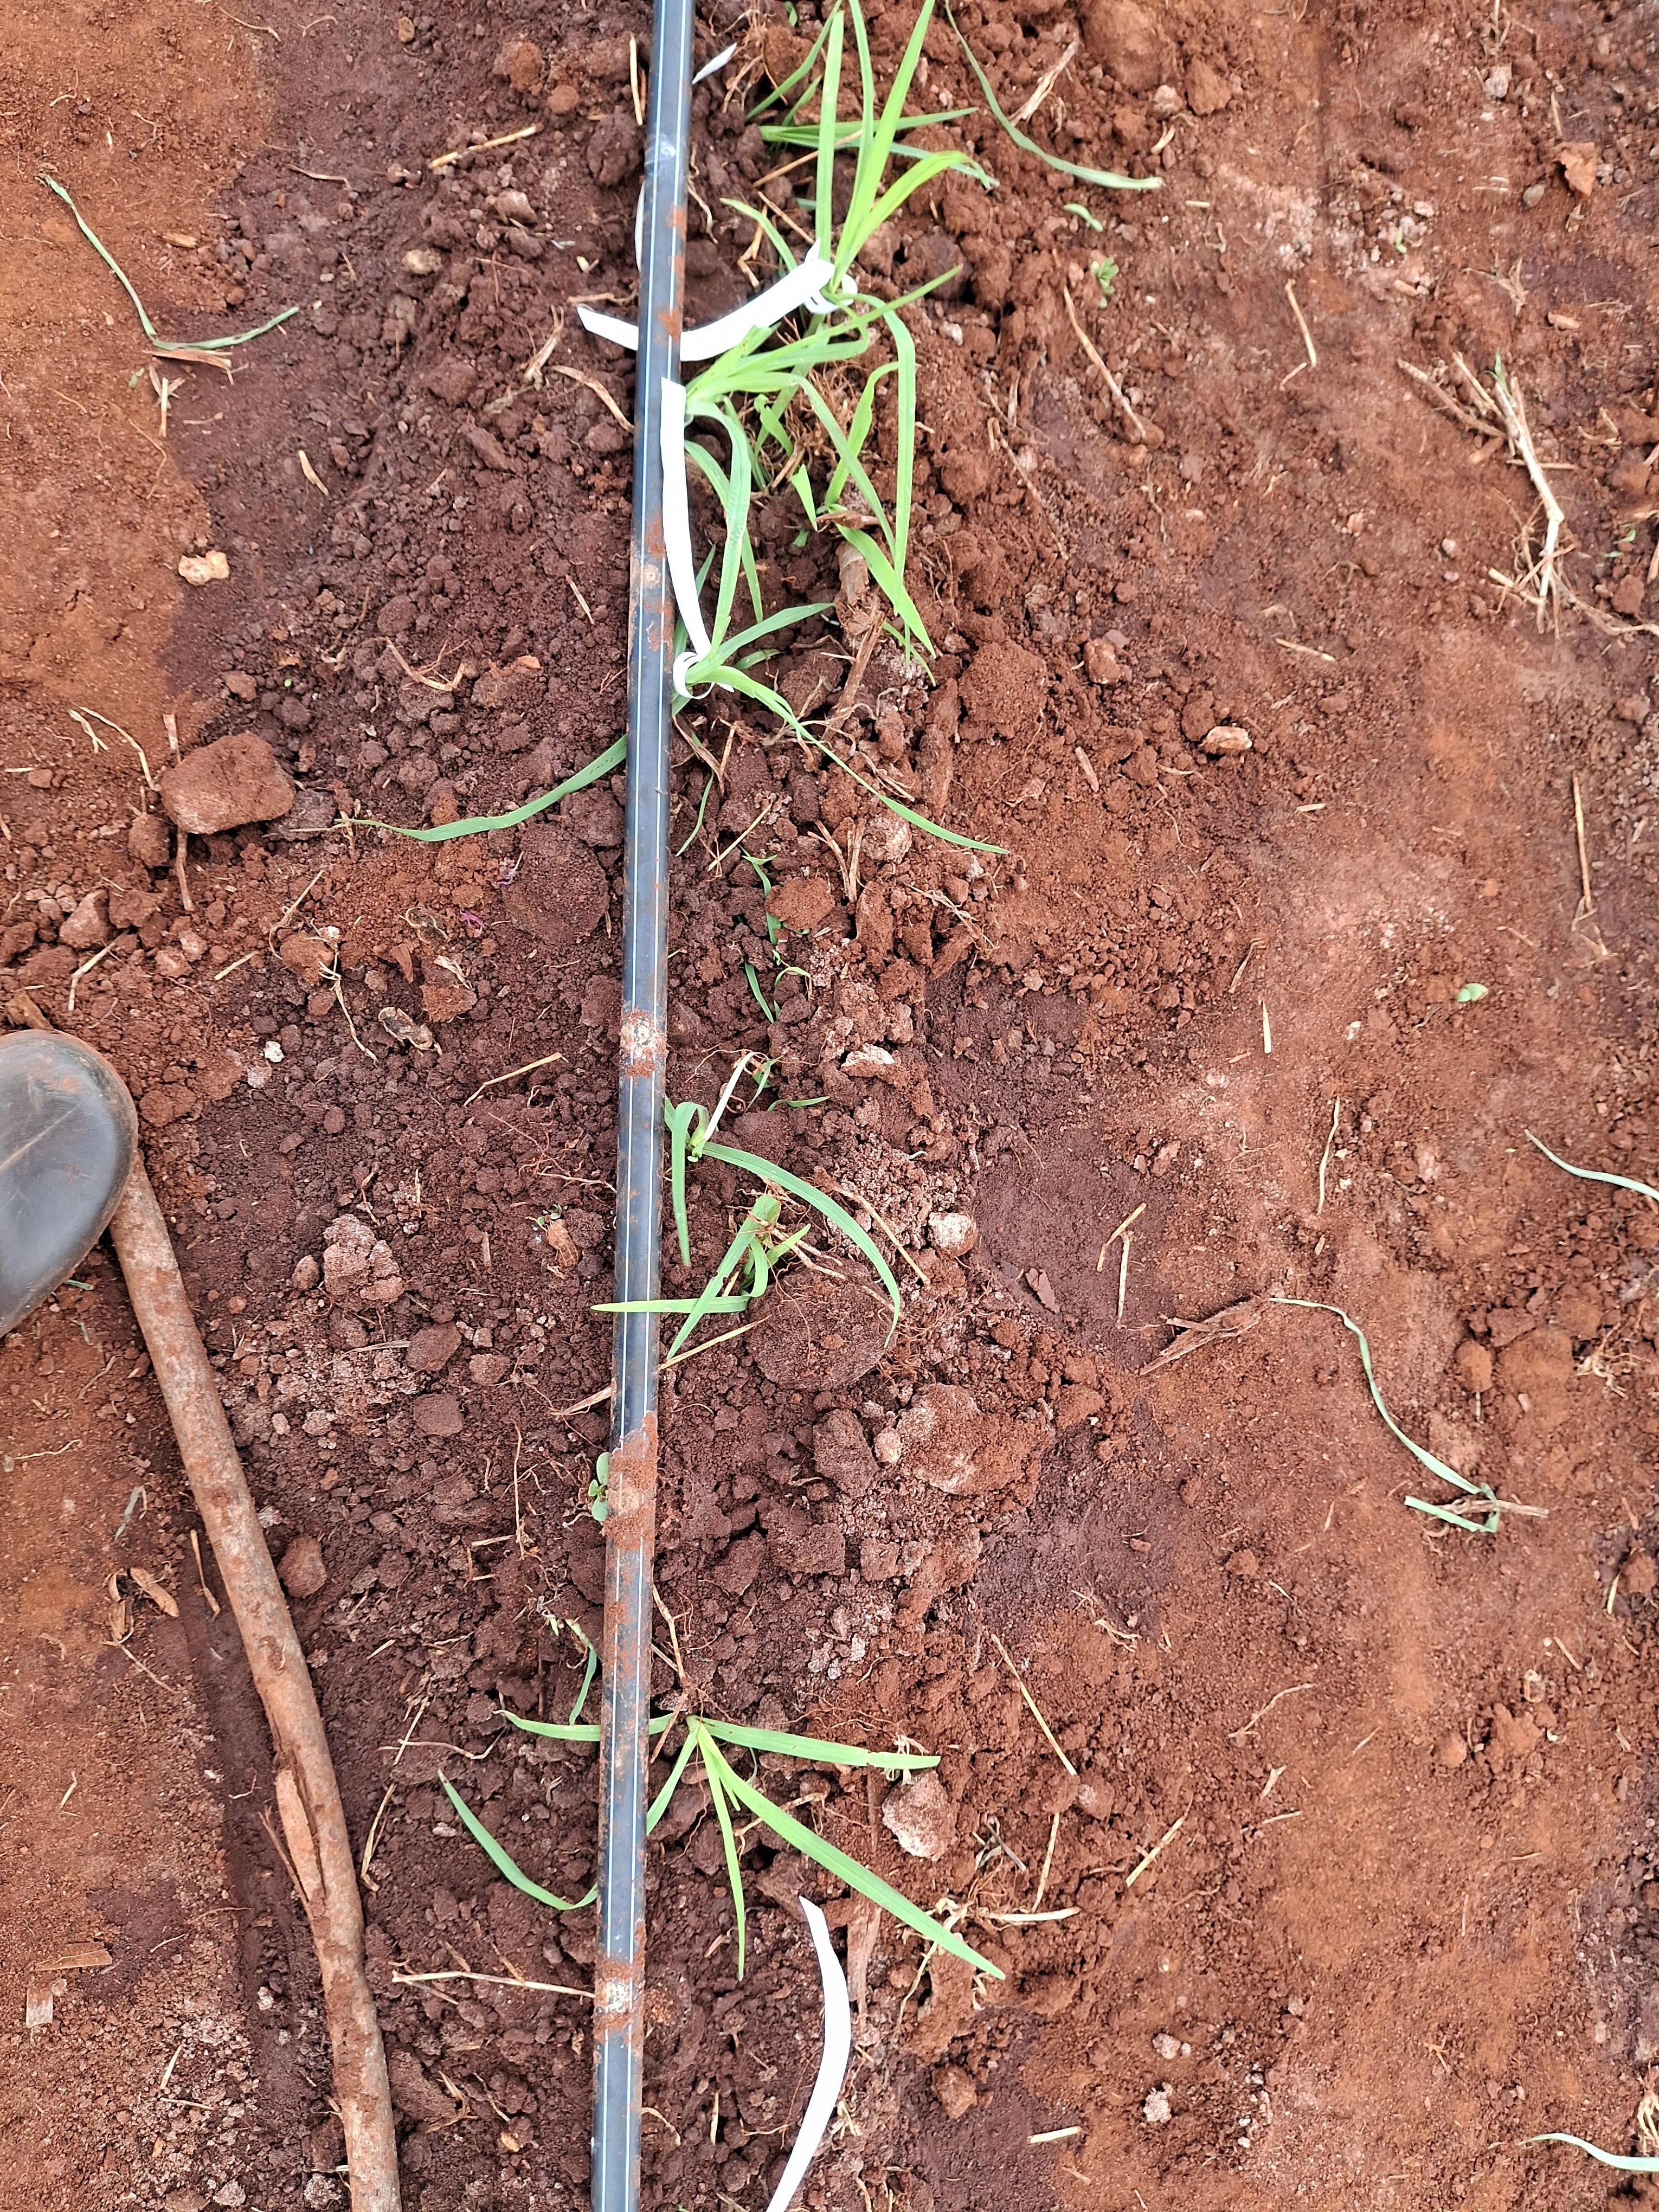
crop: finger millet
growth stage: vegetative
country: Kenya
